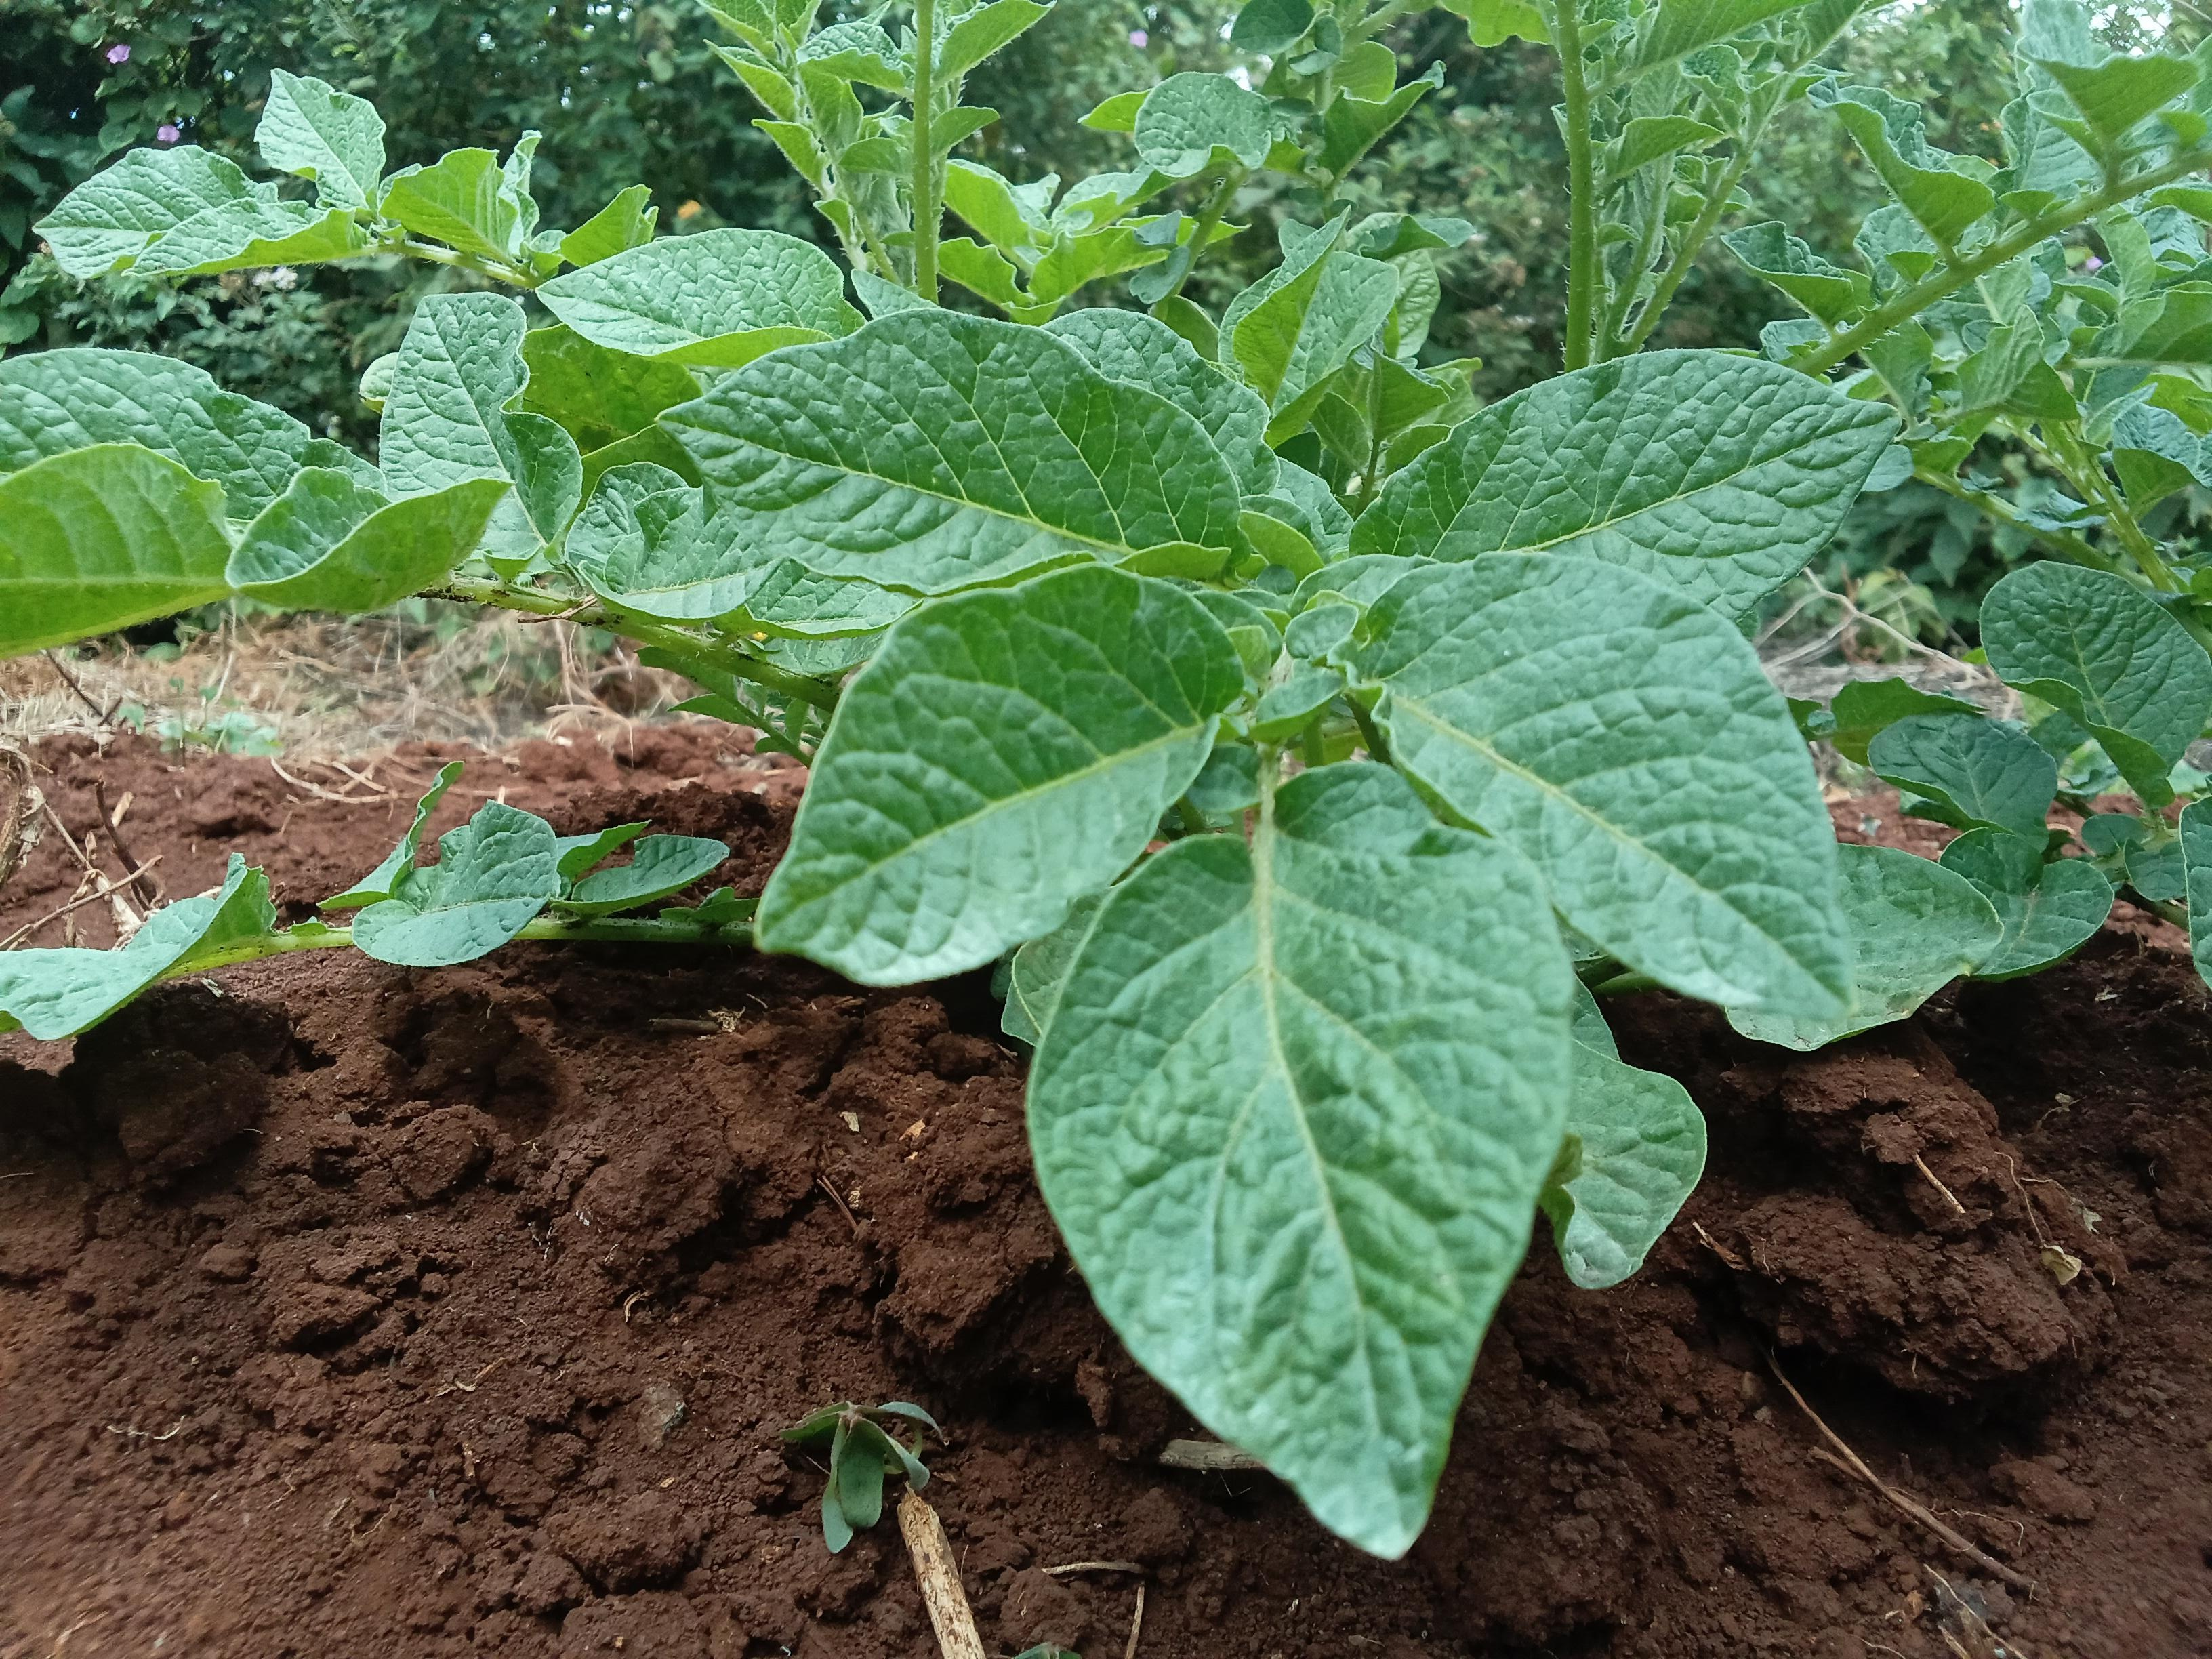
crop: potato
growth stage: vegetative
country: Kenya
